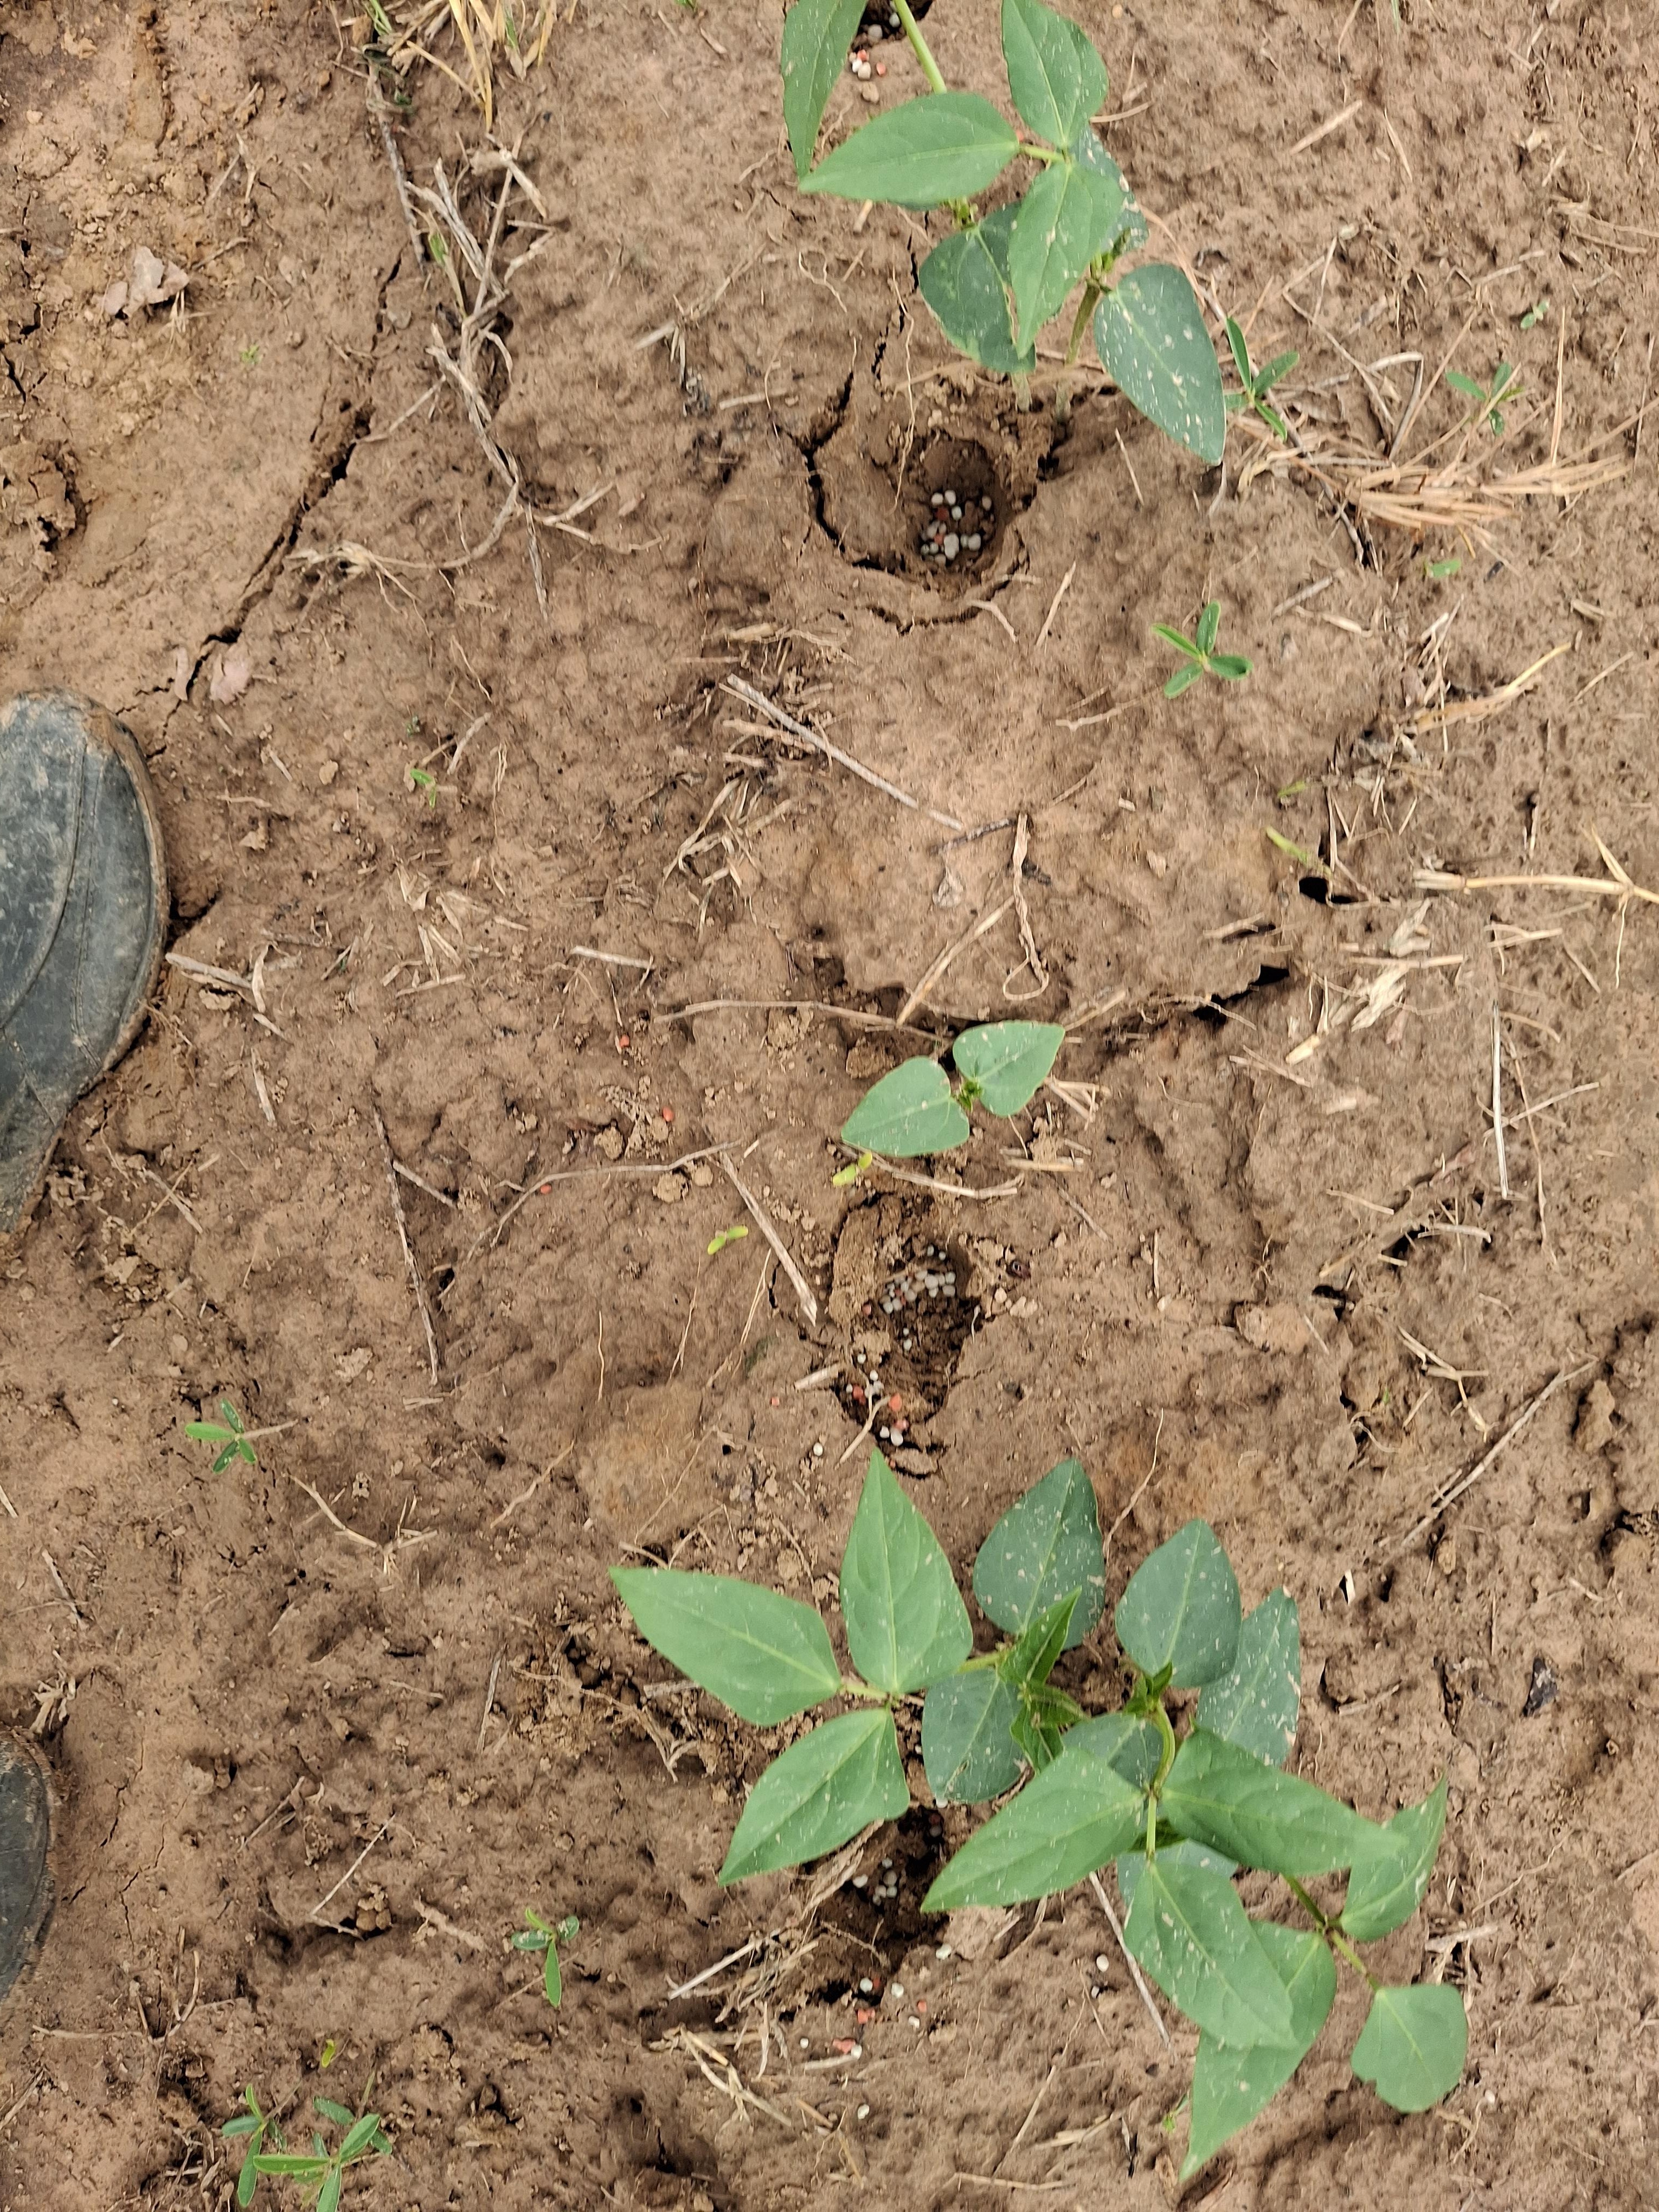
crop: cowpea
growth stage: emergence
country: Nigeria
